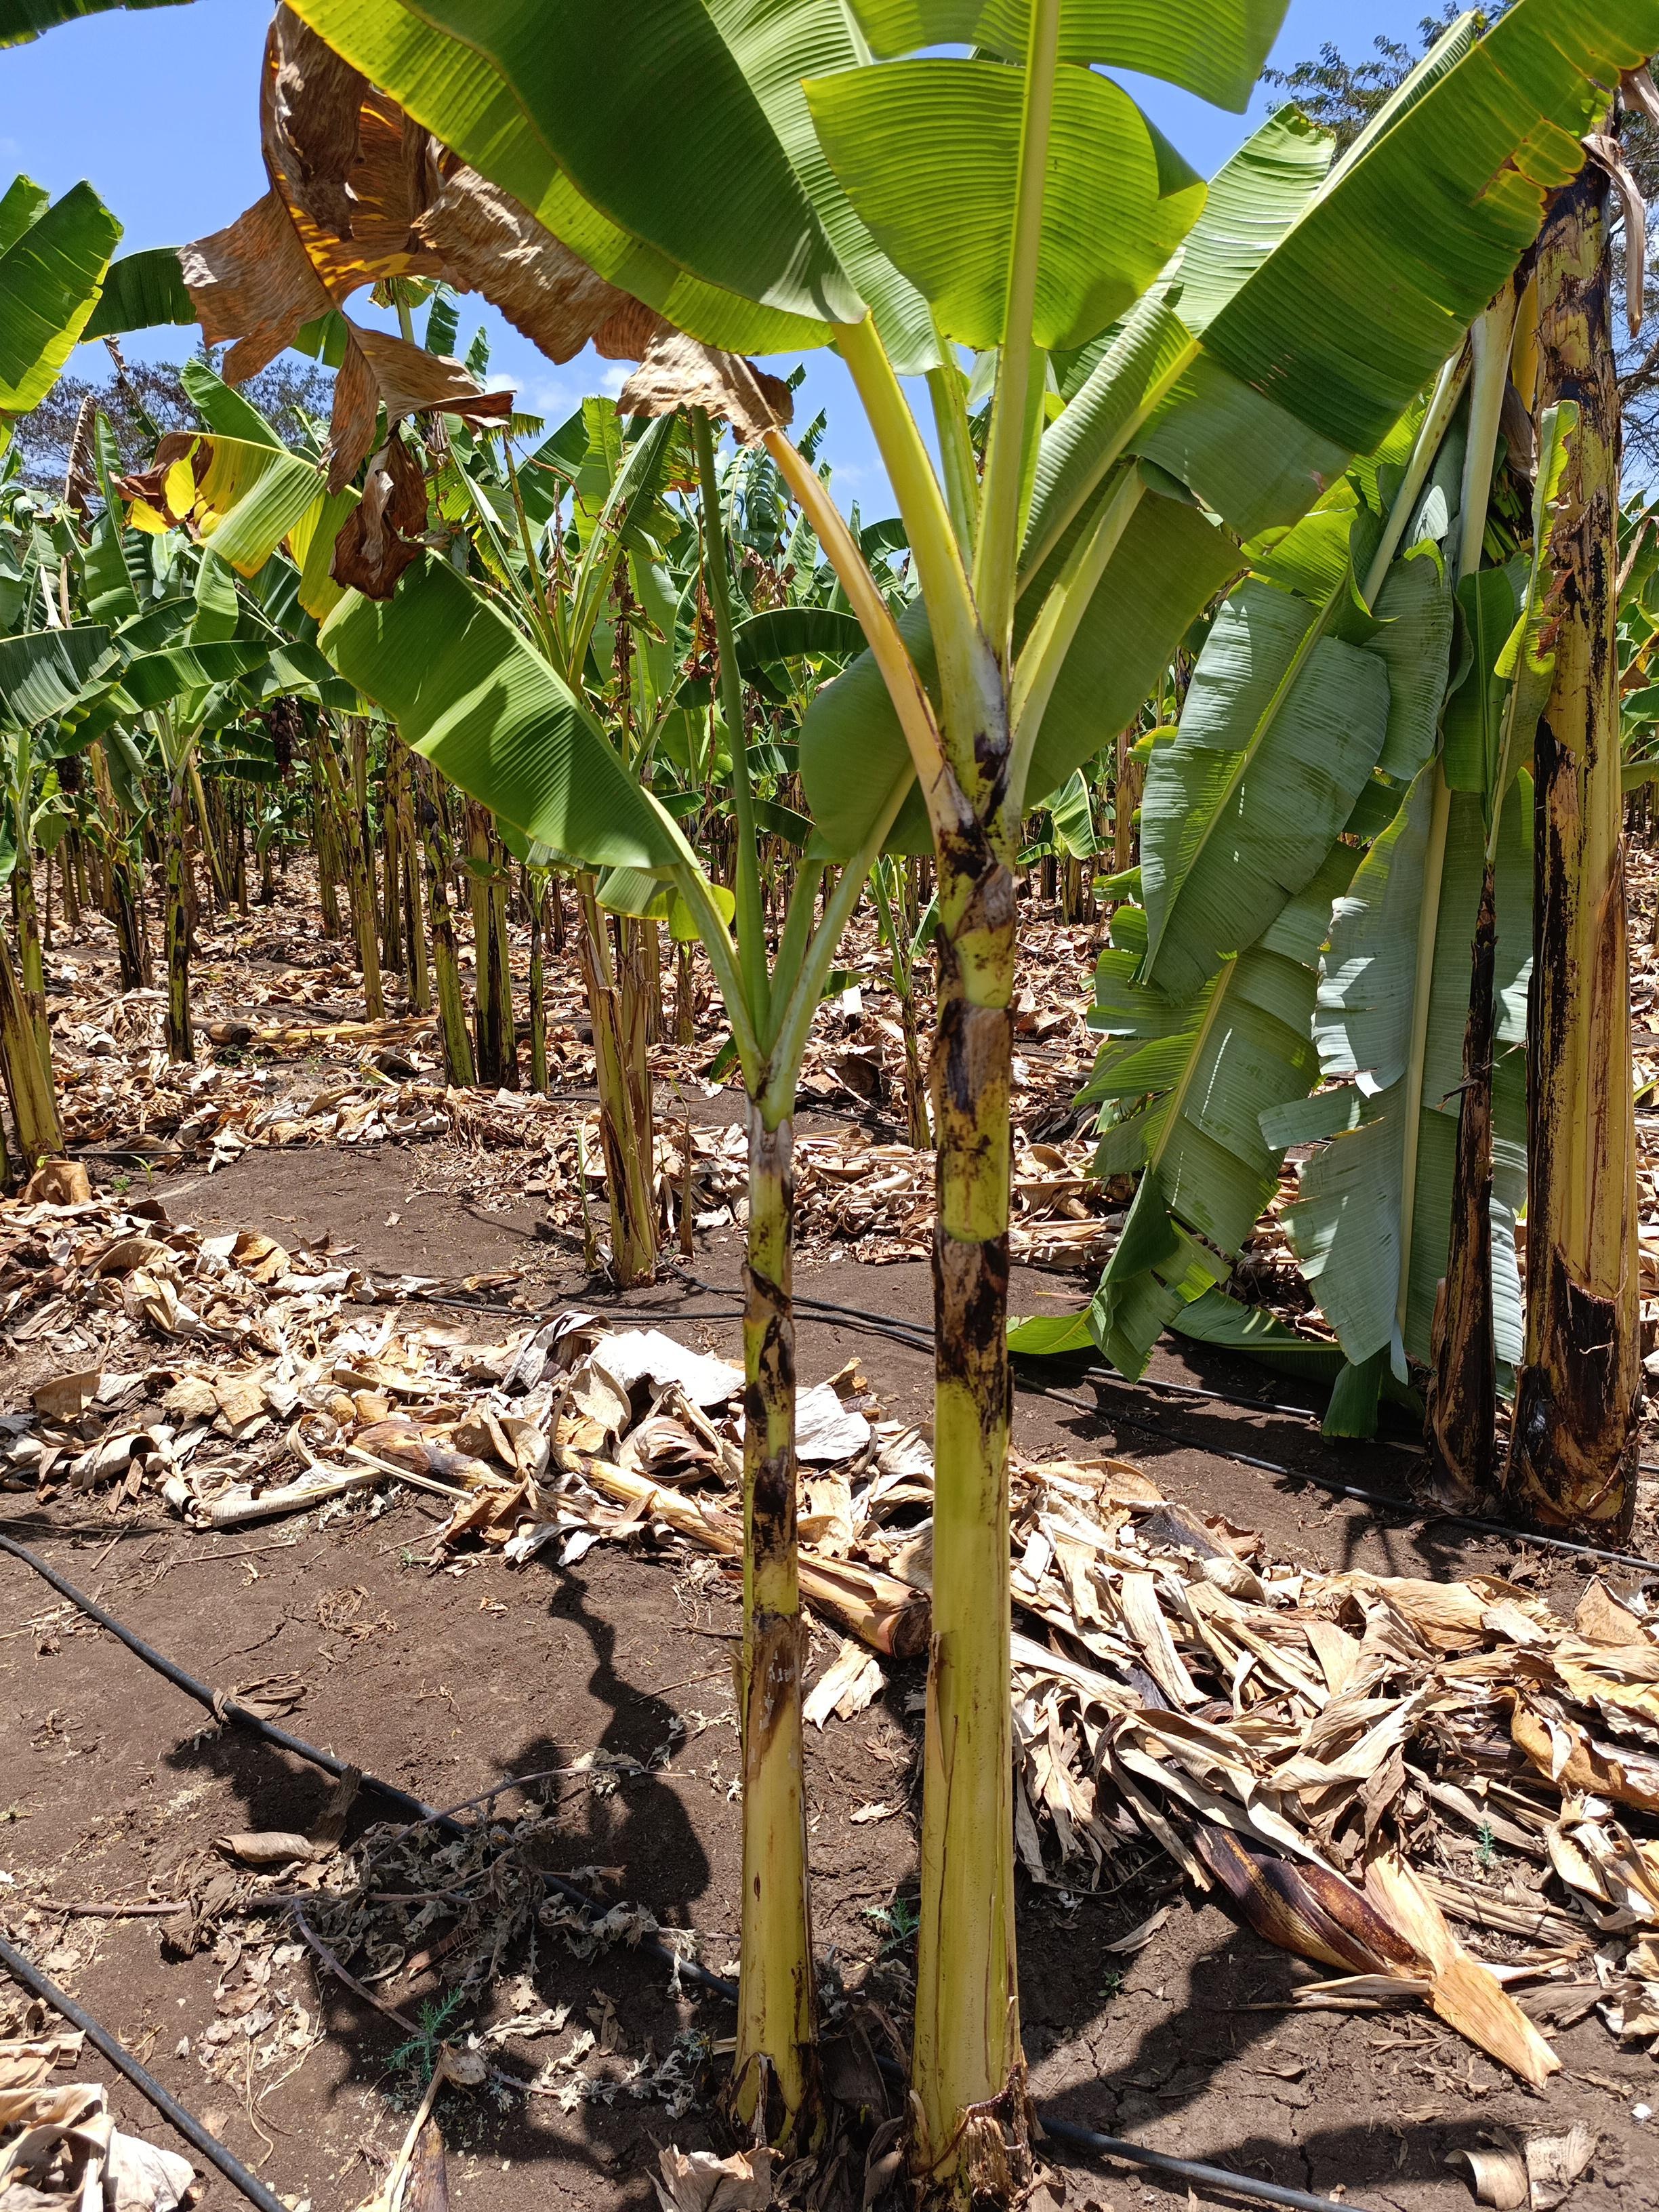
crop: banana
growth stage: vegetative
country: Tanzania
